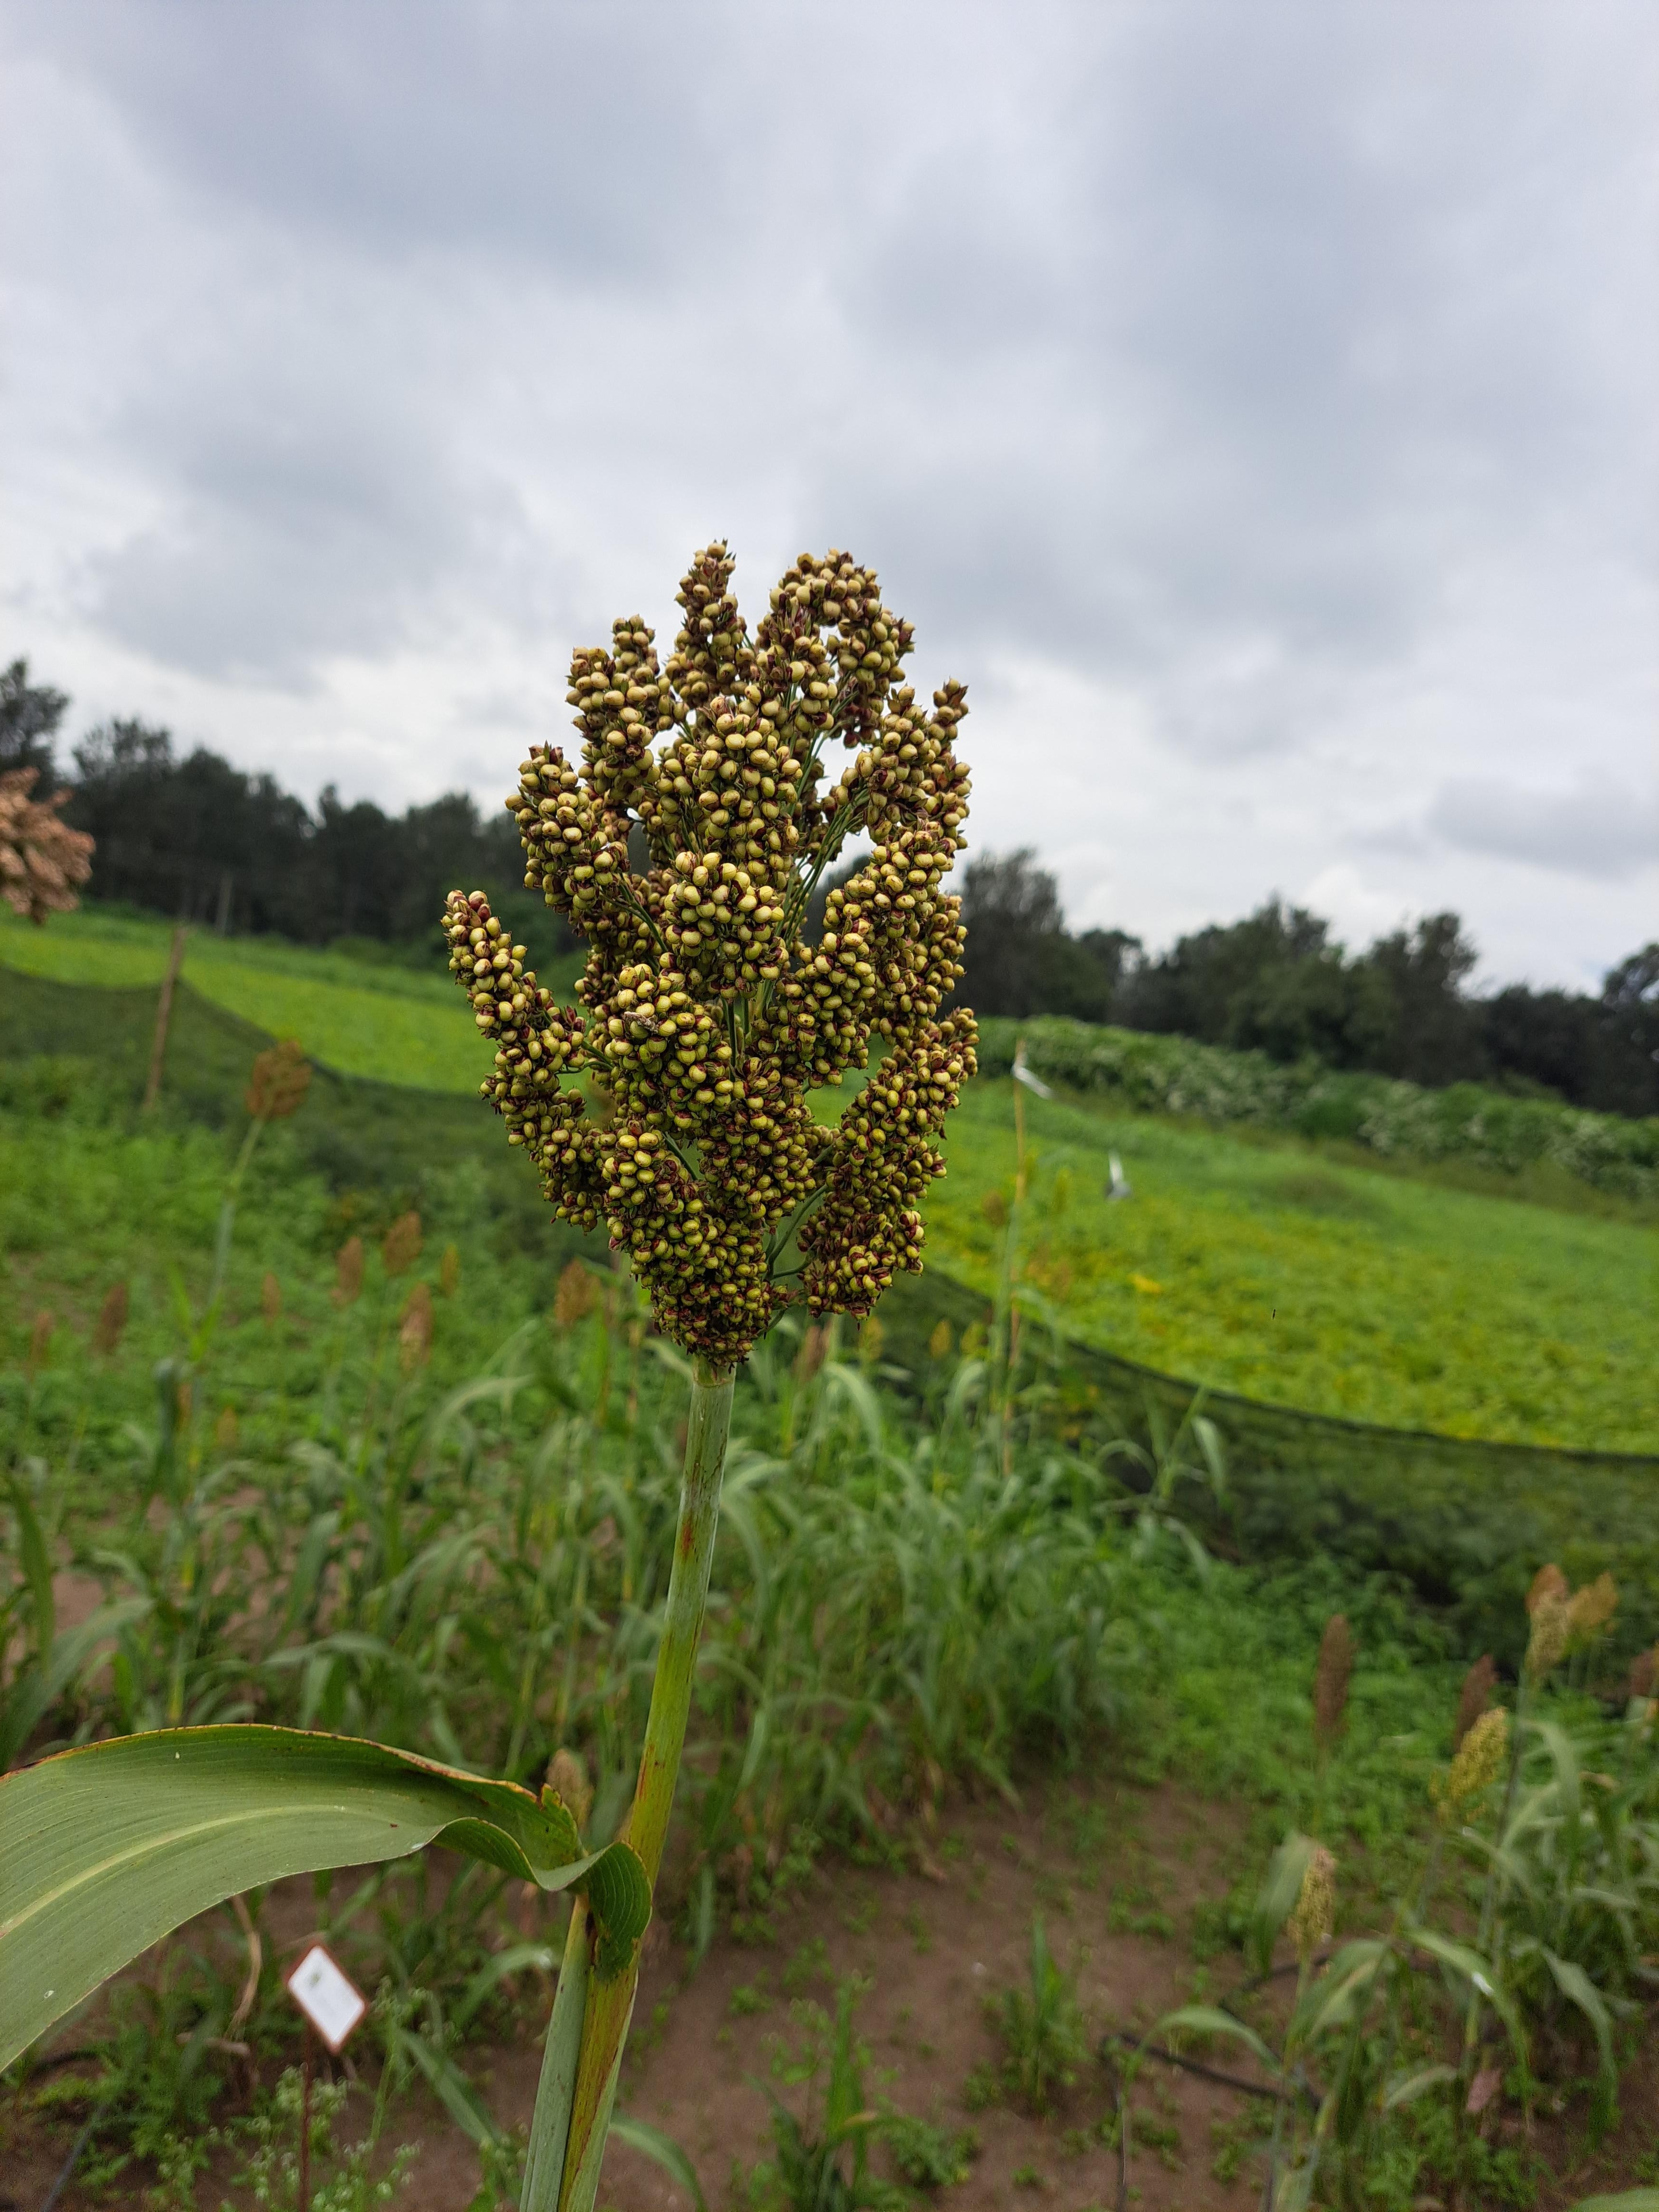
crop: sorghum
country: Tanzania
